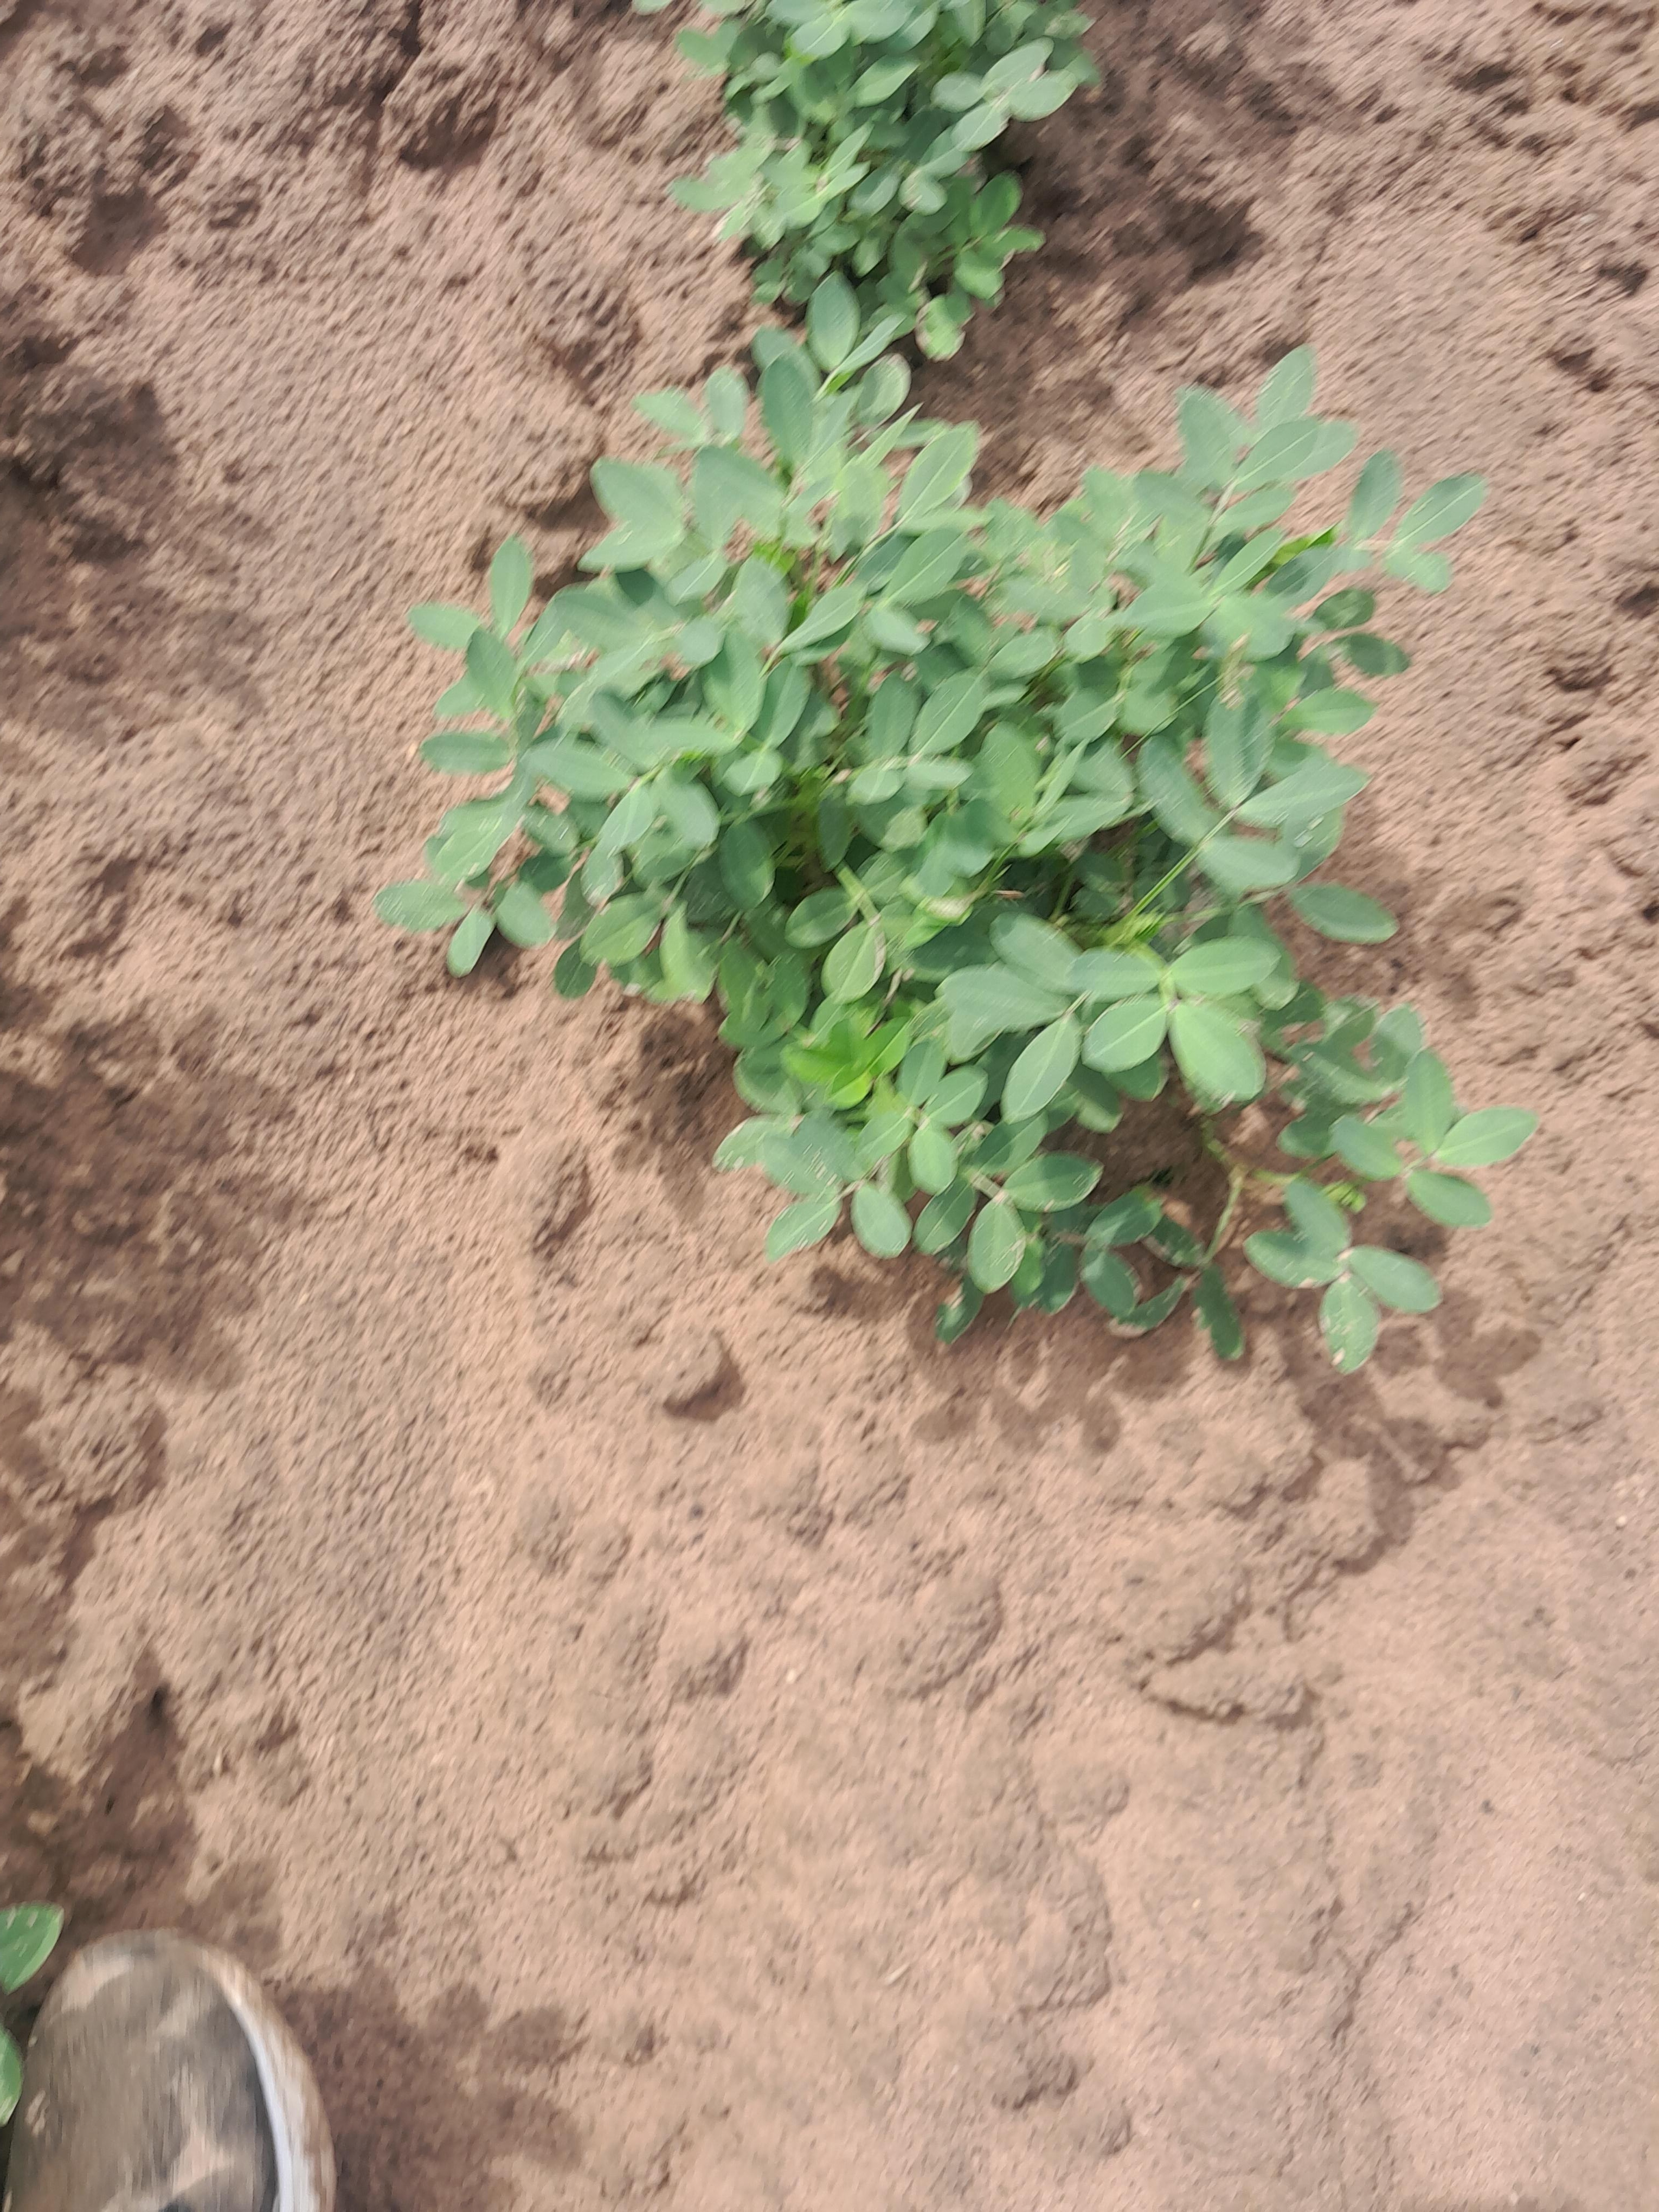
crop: groundnut
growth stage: flowering
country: Senegal
